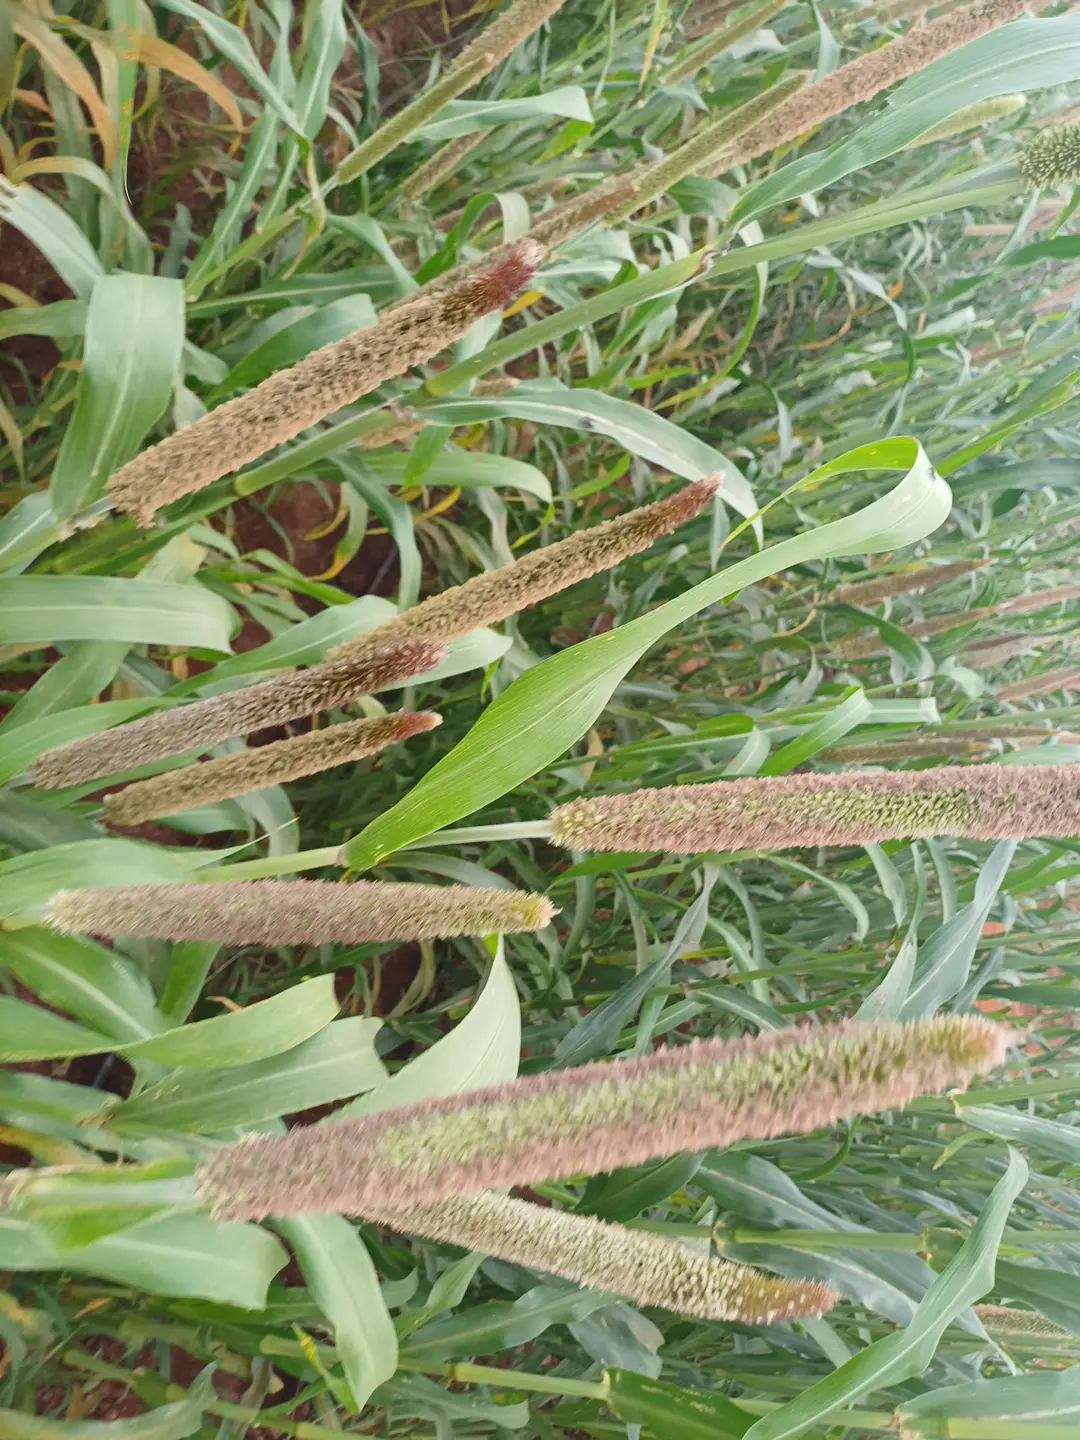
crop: pearl millet
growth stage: filling grain
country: Kenya
